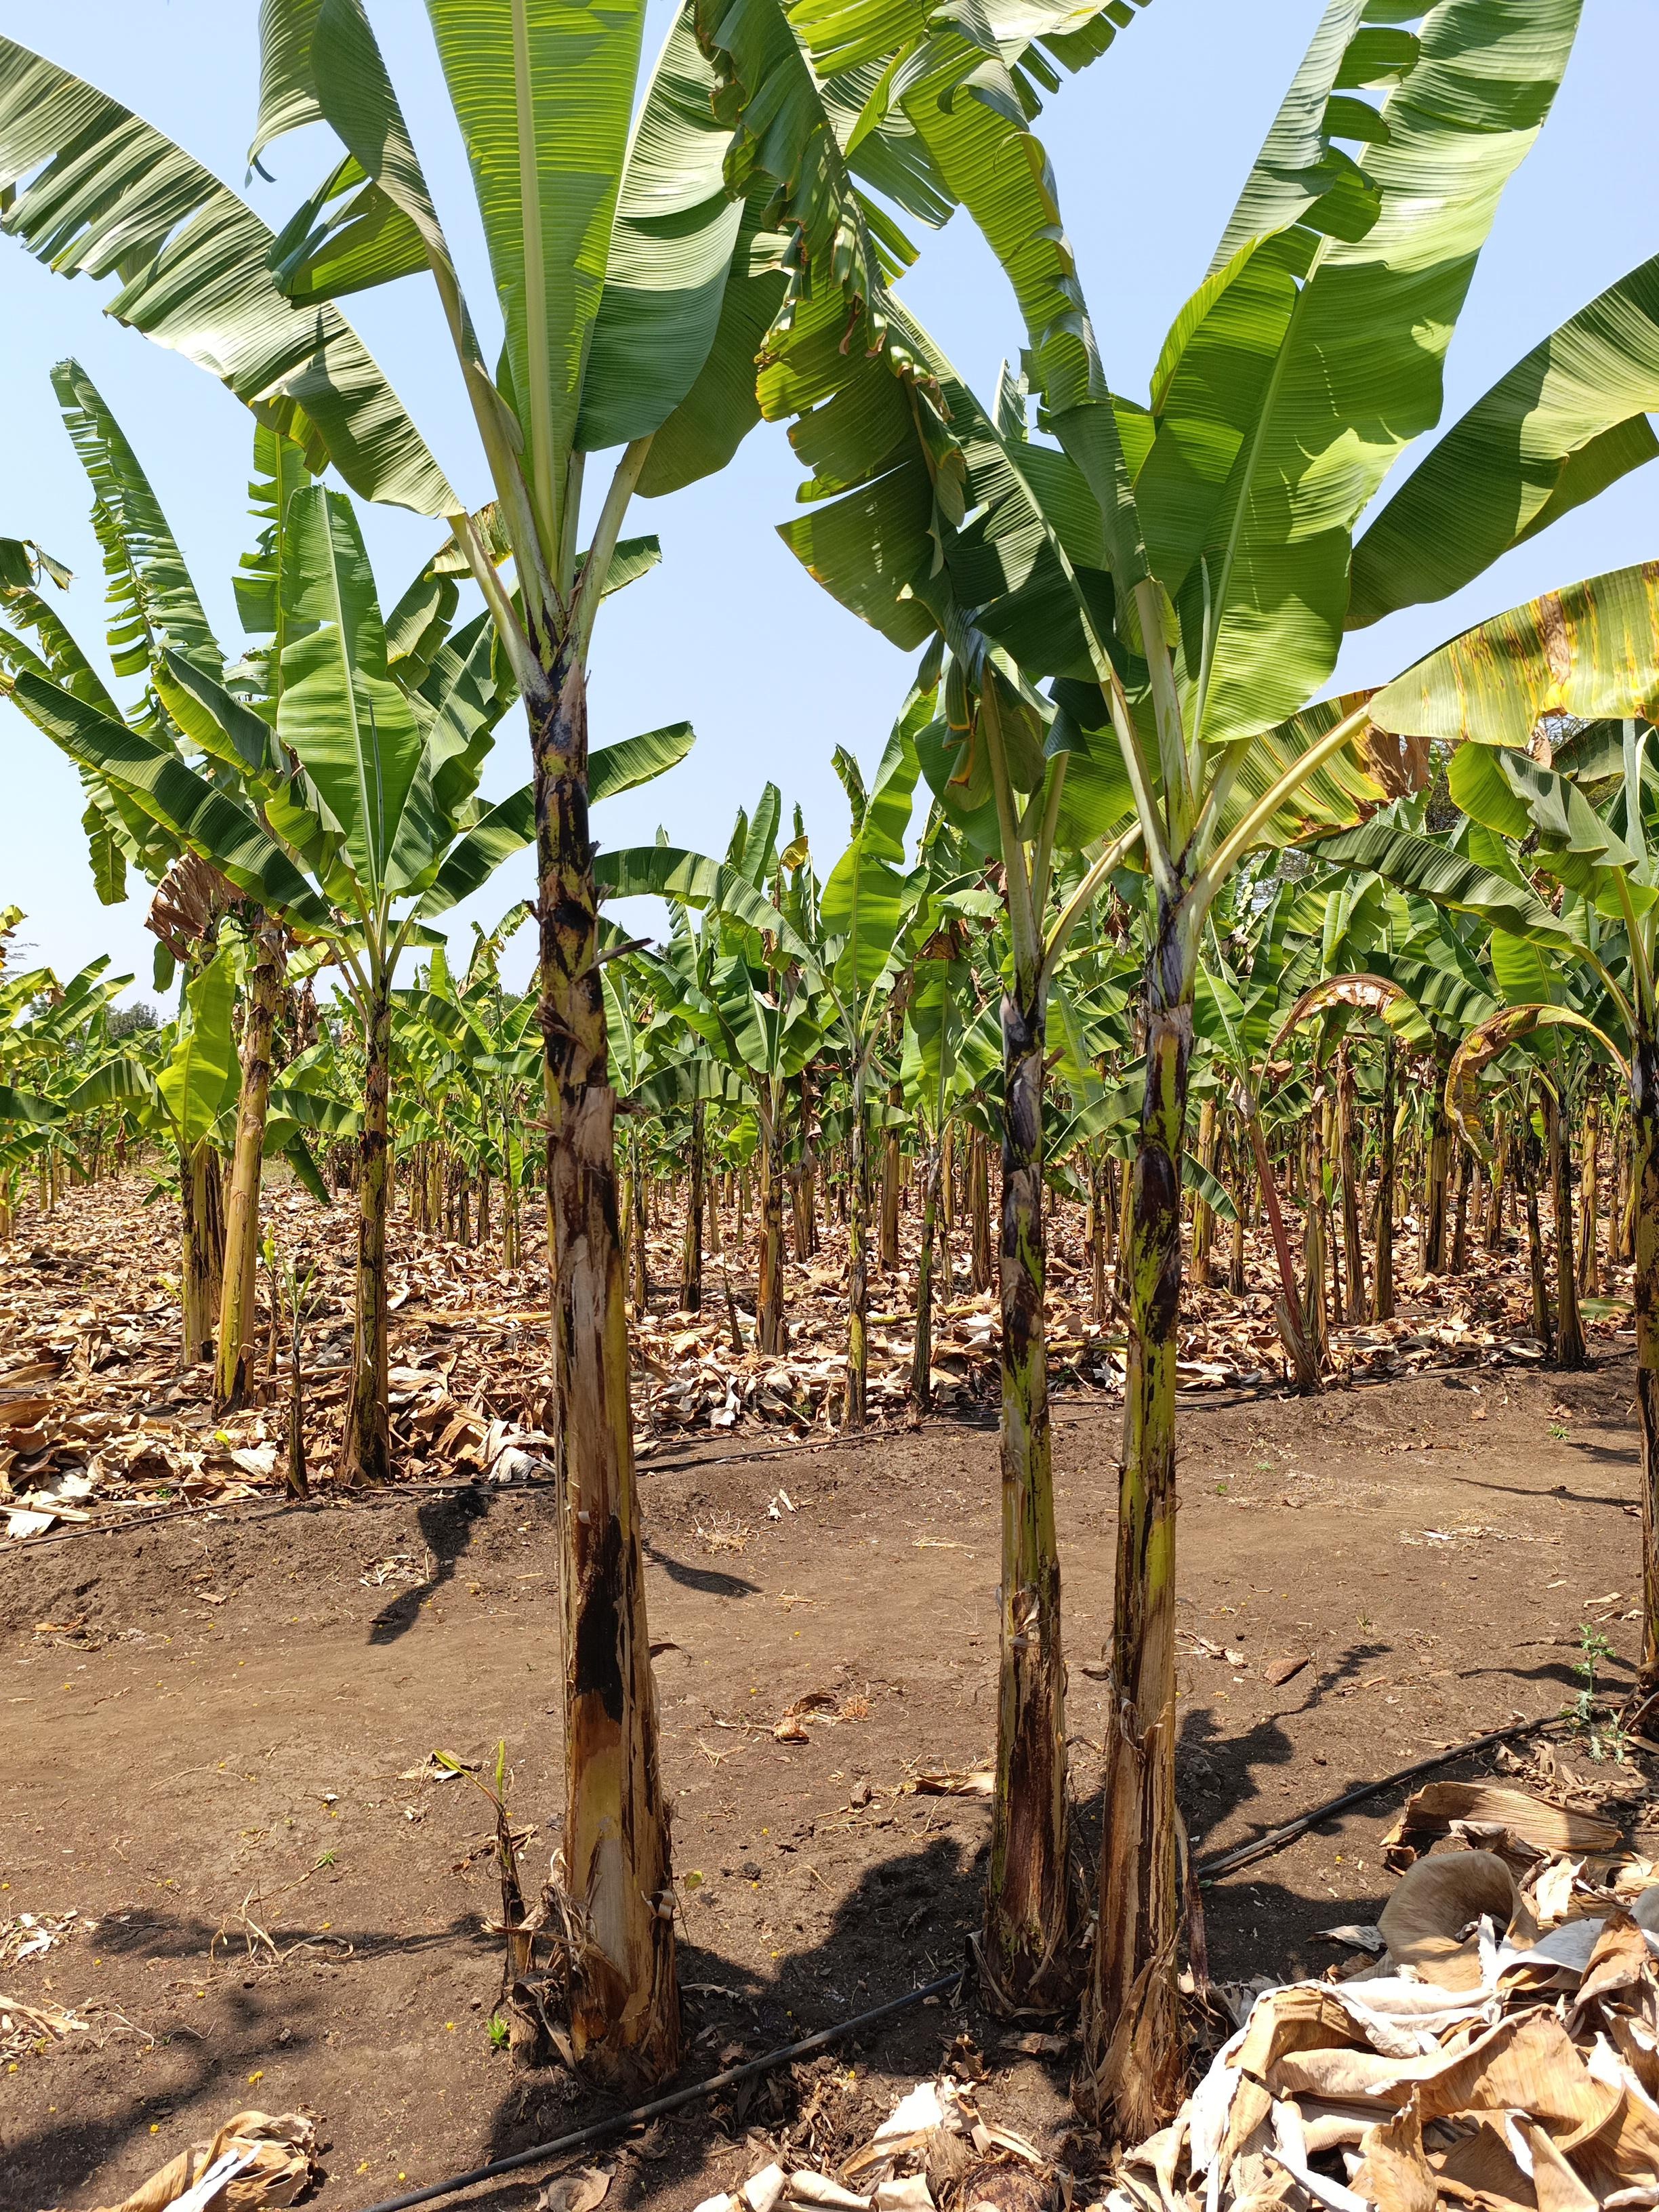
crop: banana
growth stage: vegetative
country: Tanzania
